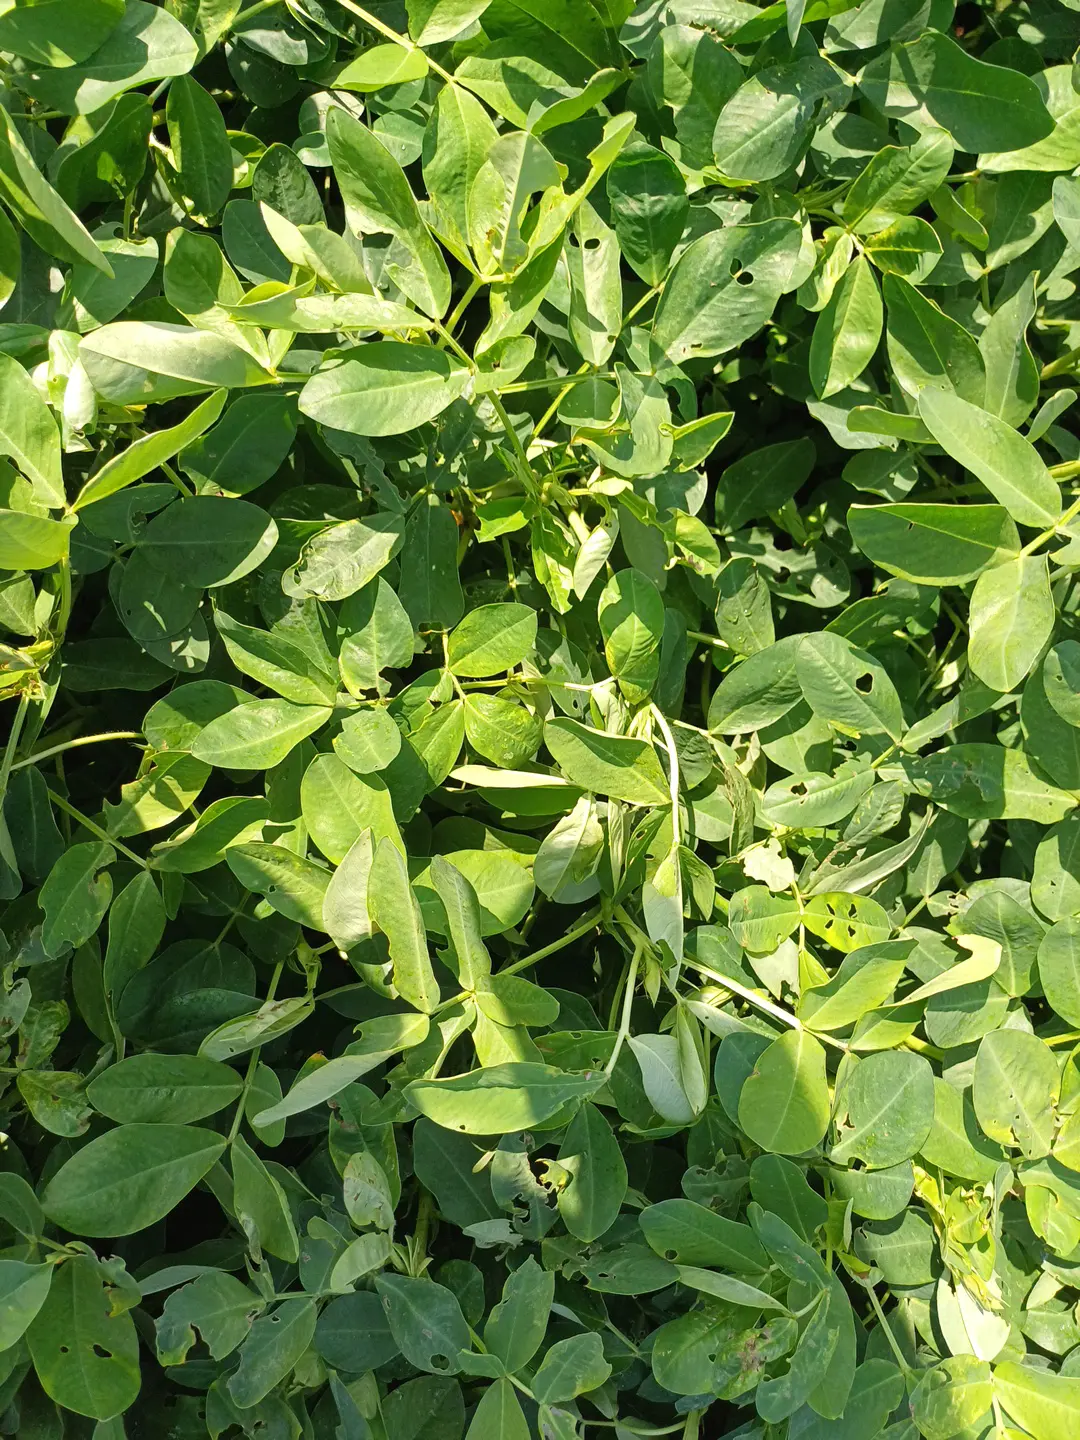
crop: groundnut
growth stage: pegging
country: Kenya
